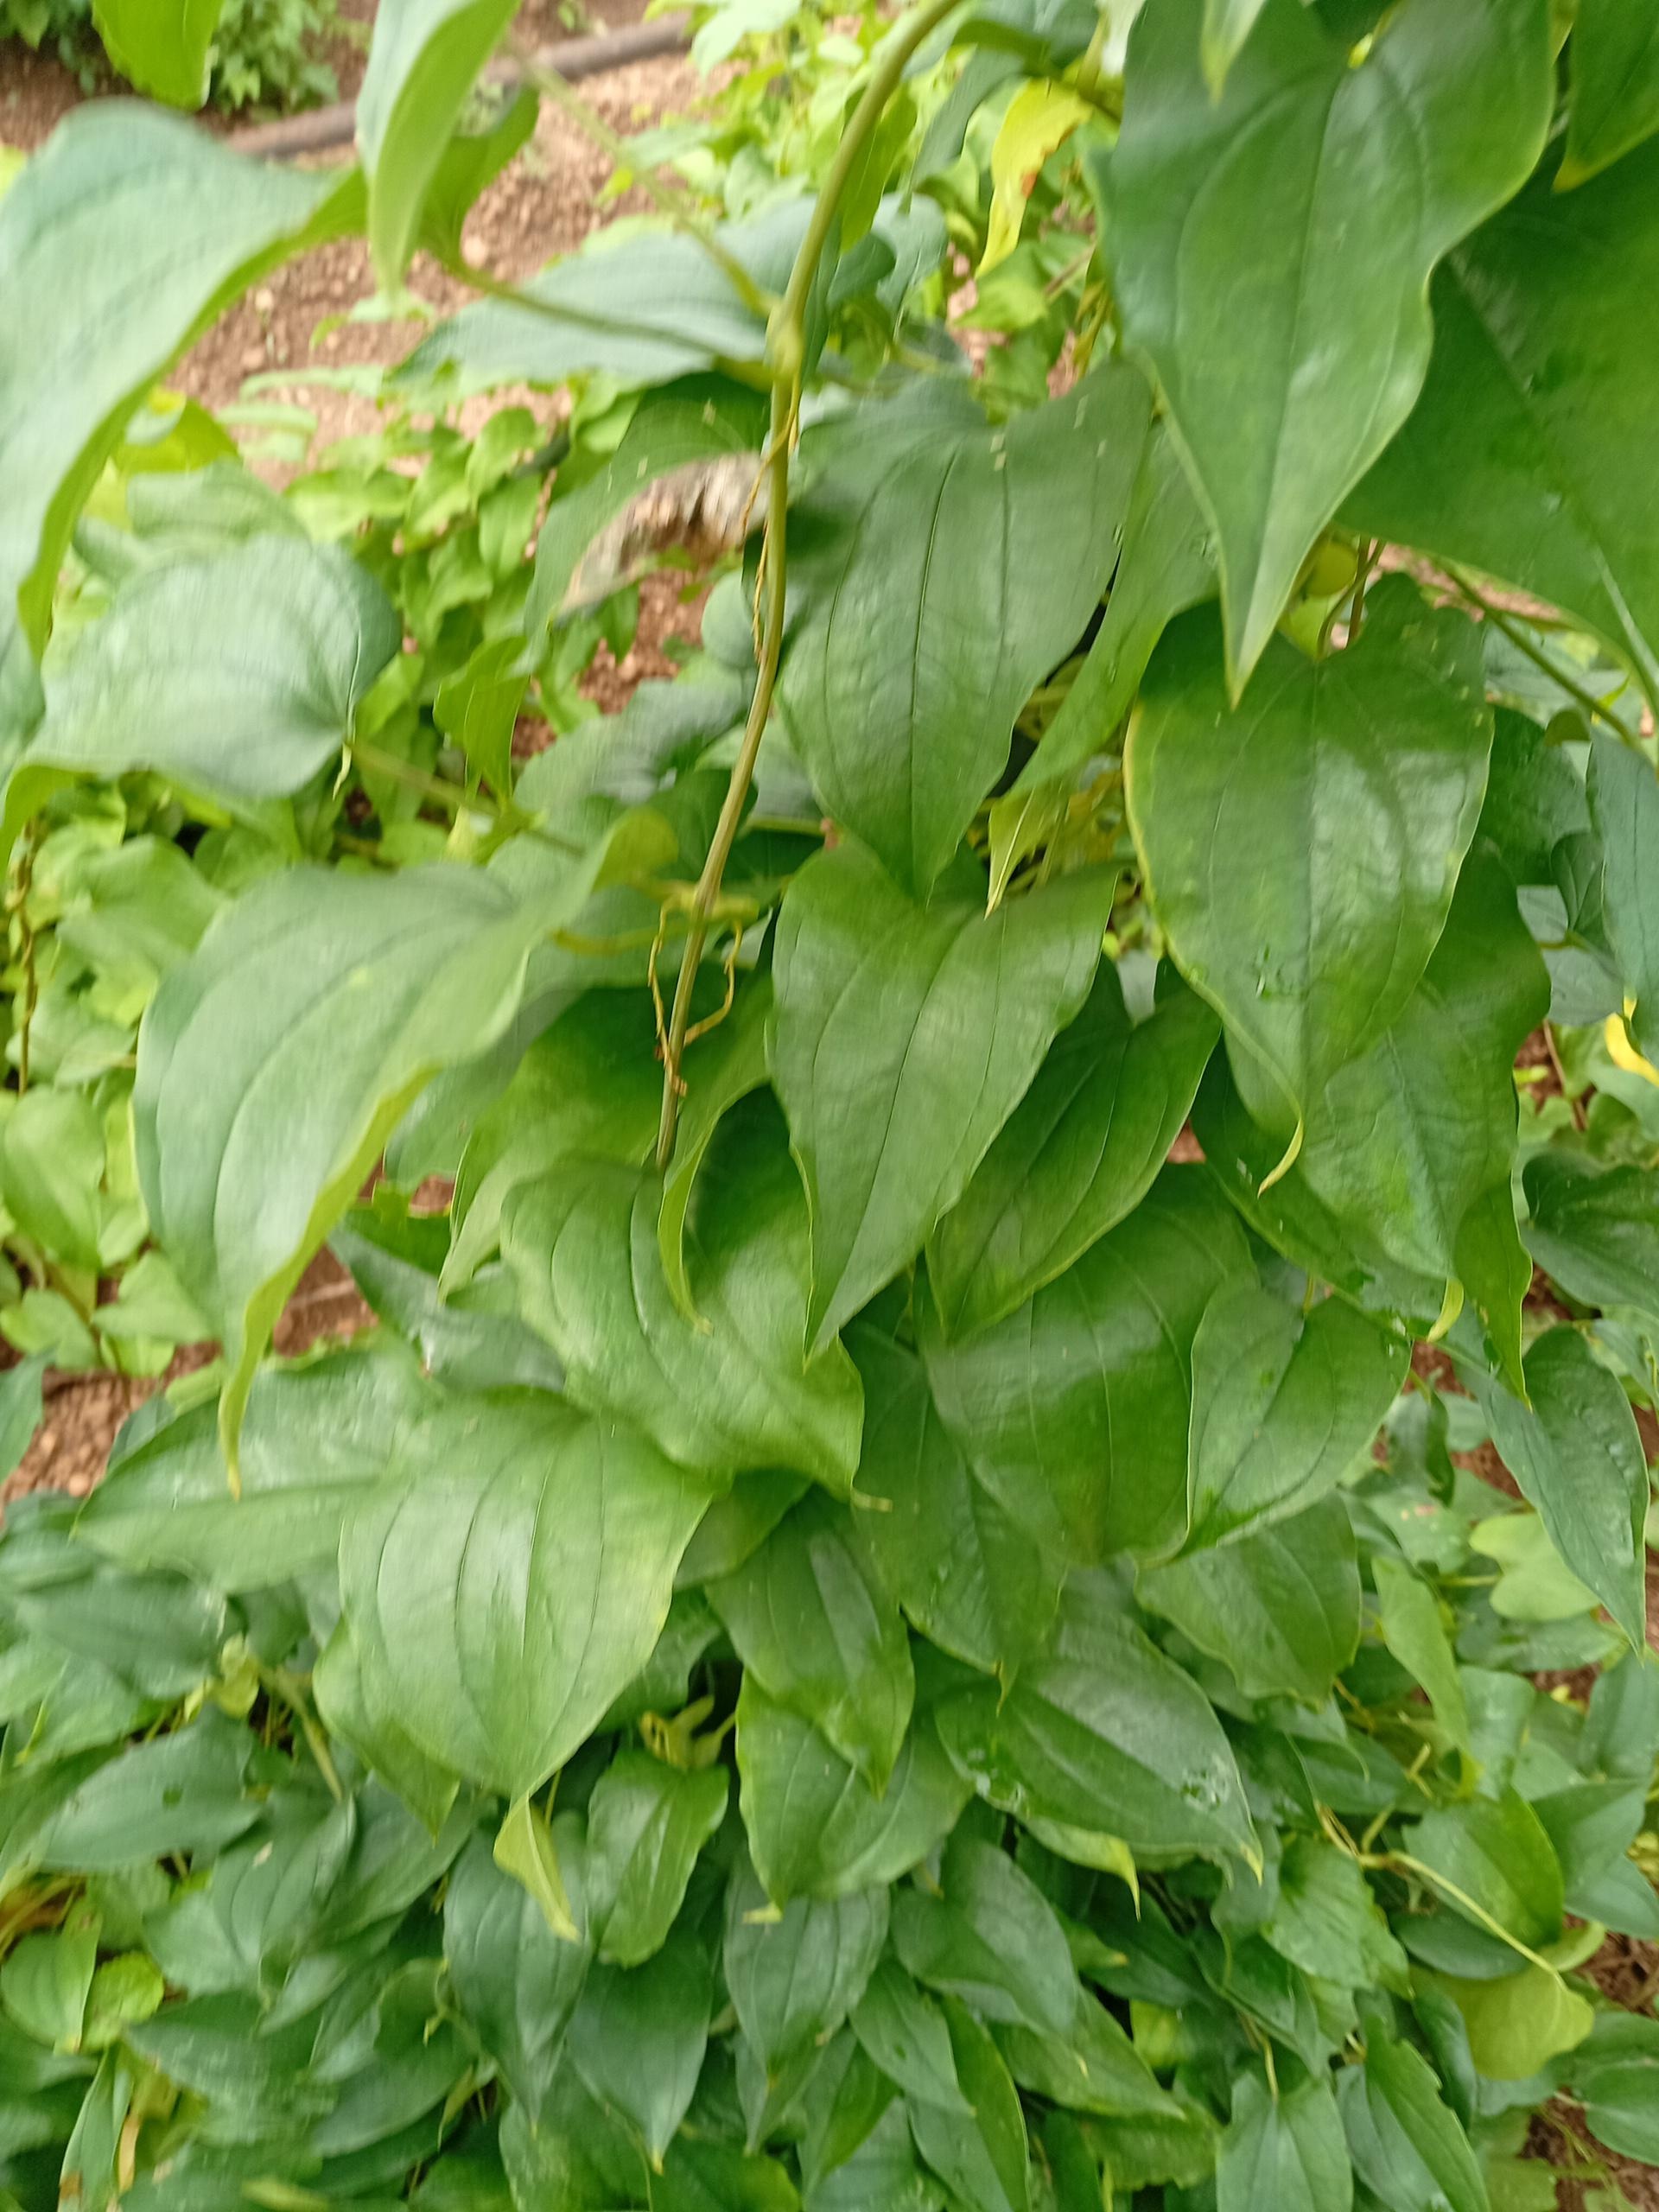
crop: yam
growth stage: vegetative
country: Nigeria
